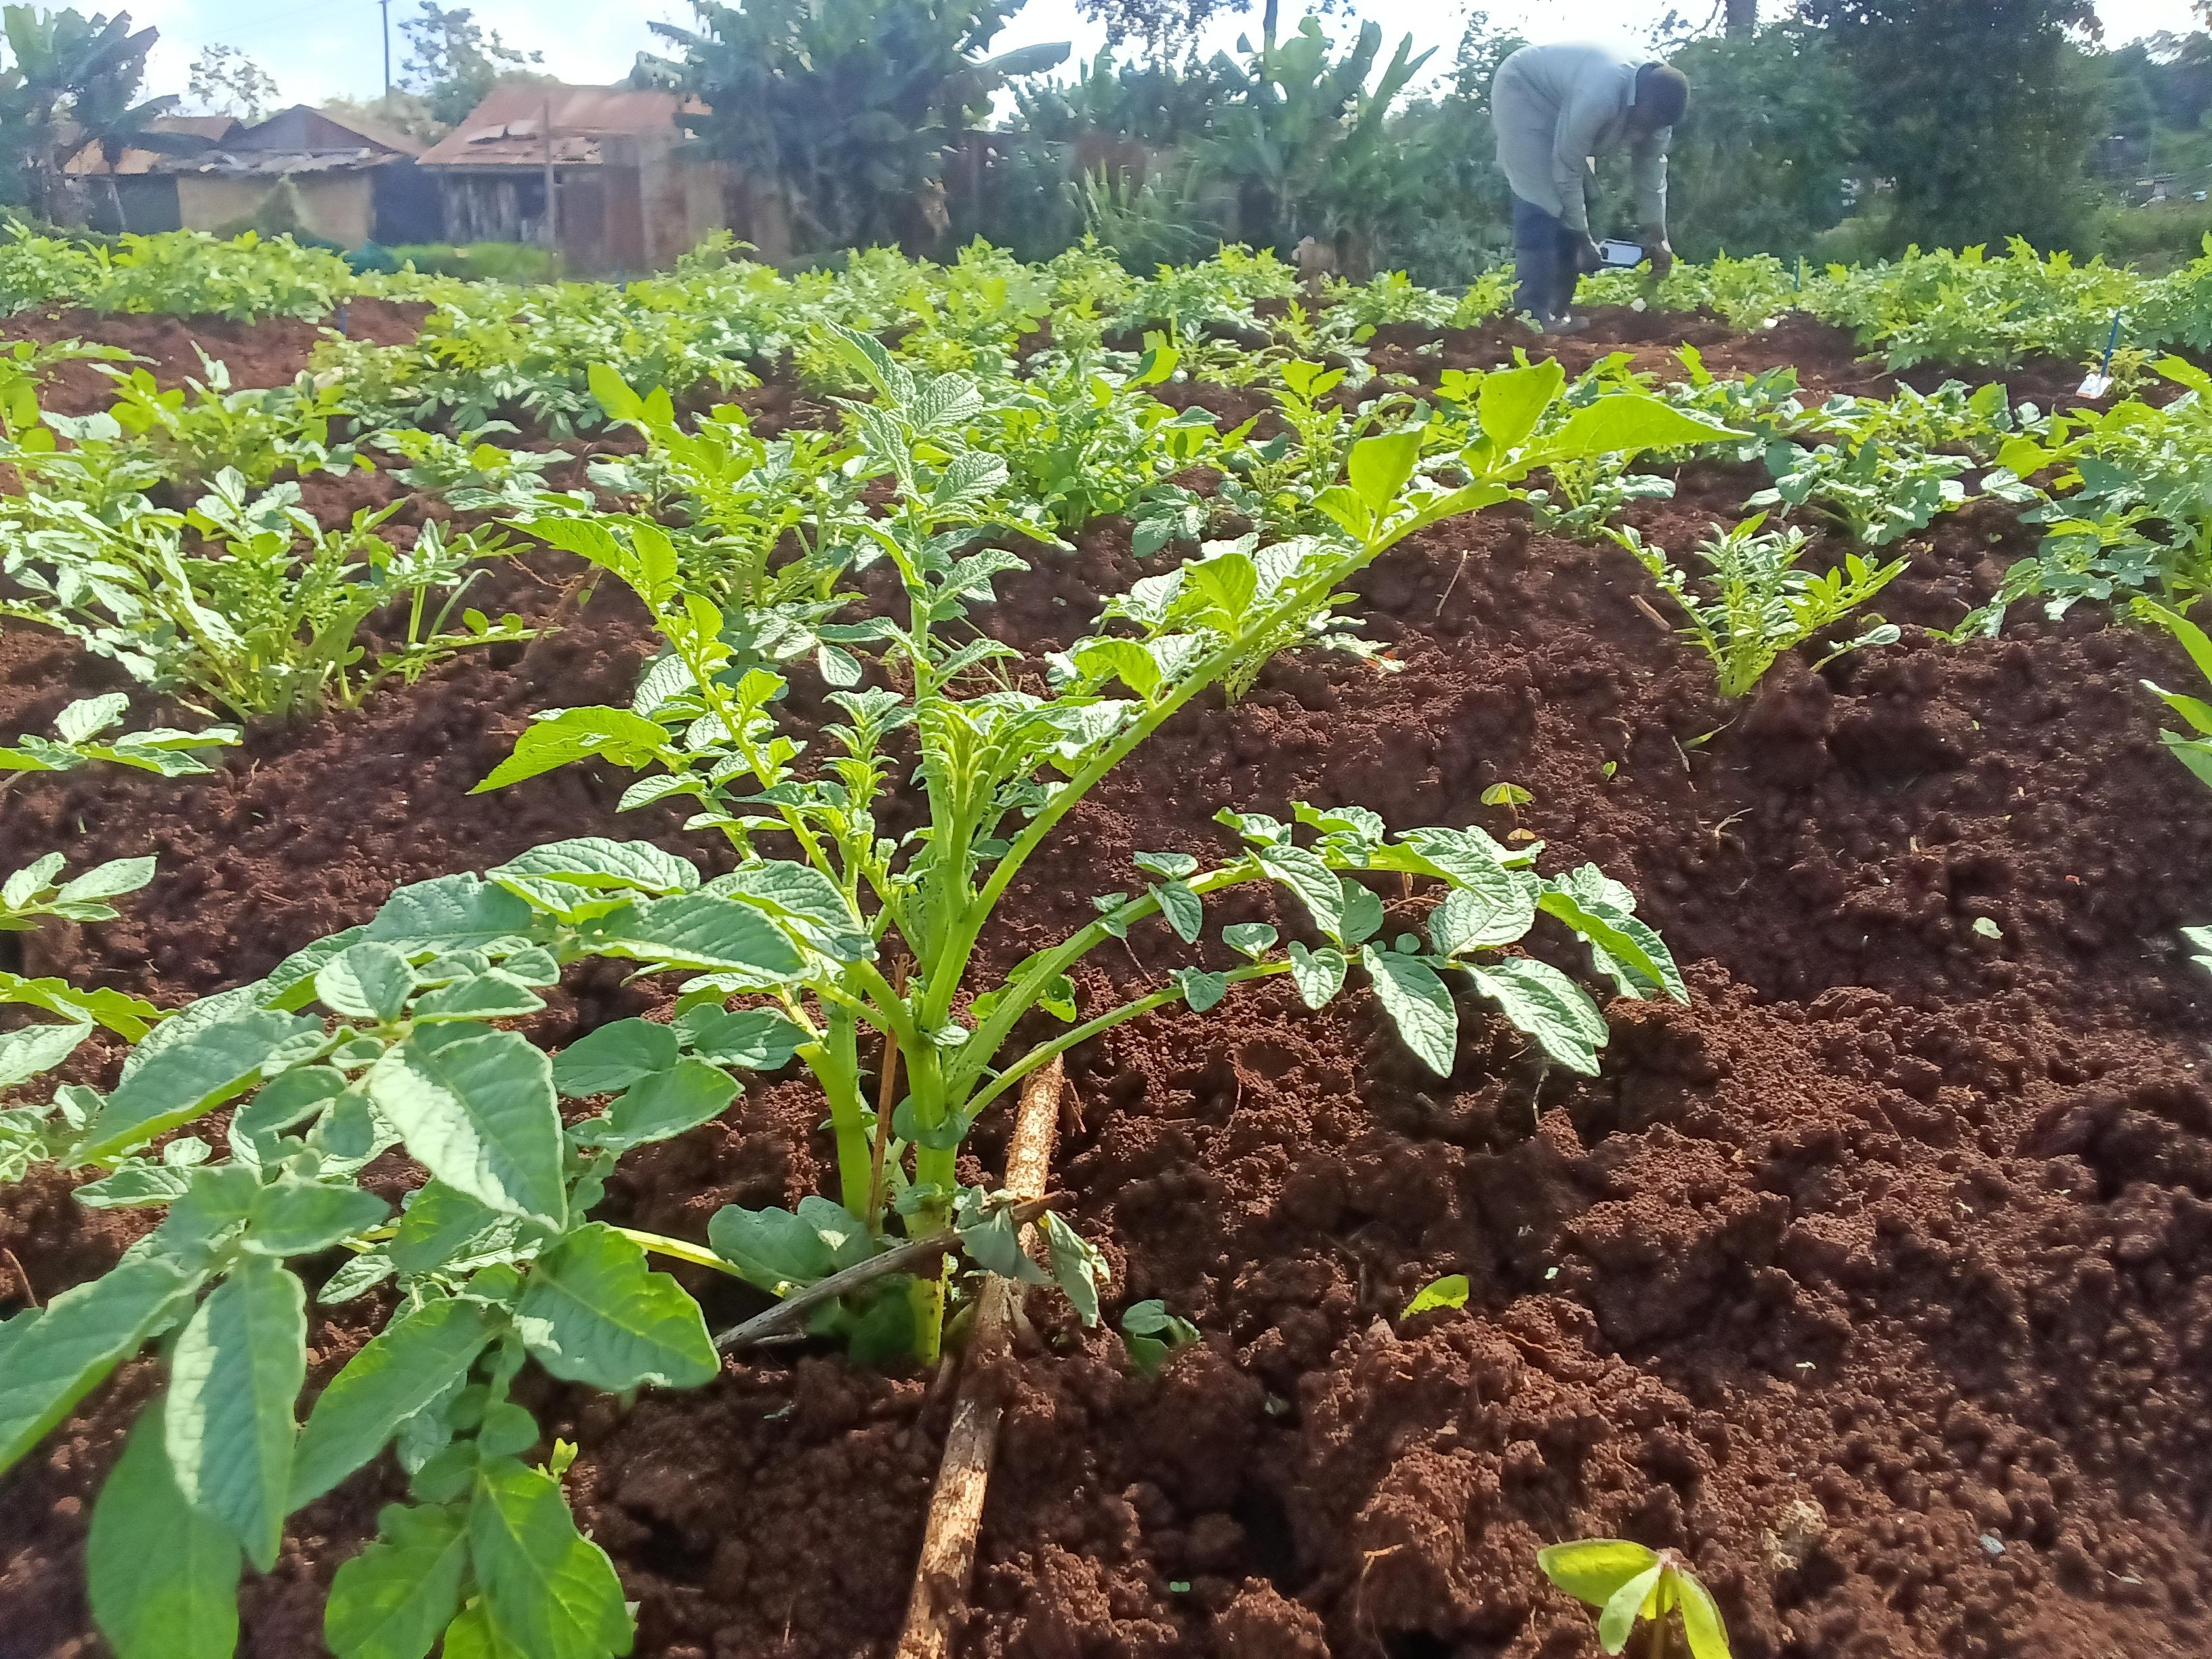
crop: potato
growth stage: vegetative
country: Kenya
